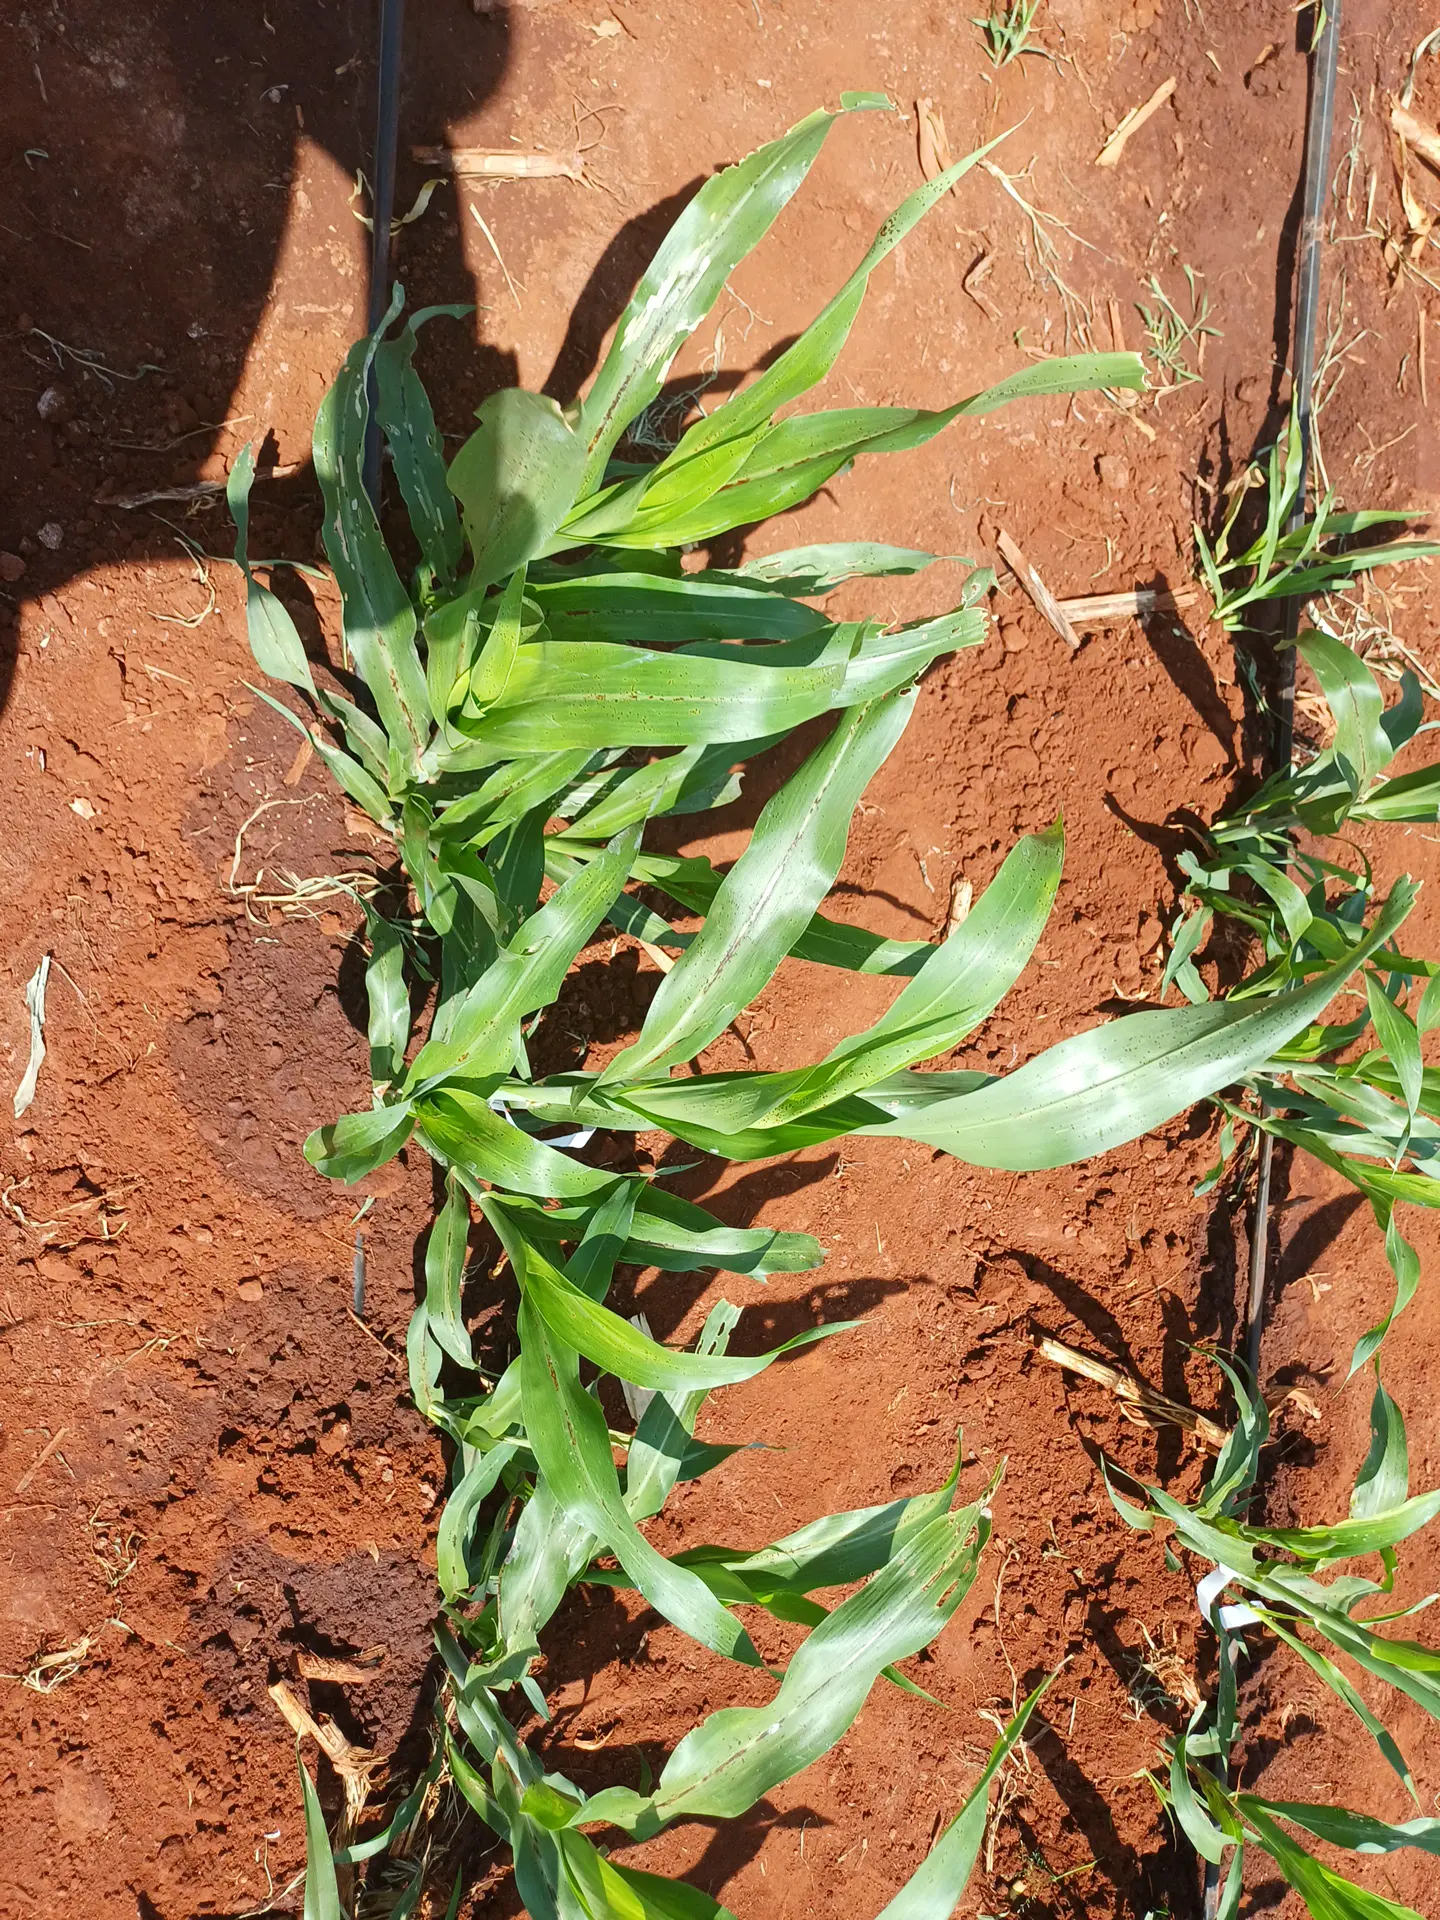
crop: sorghum
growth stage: vegetative
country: Kenya
